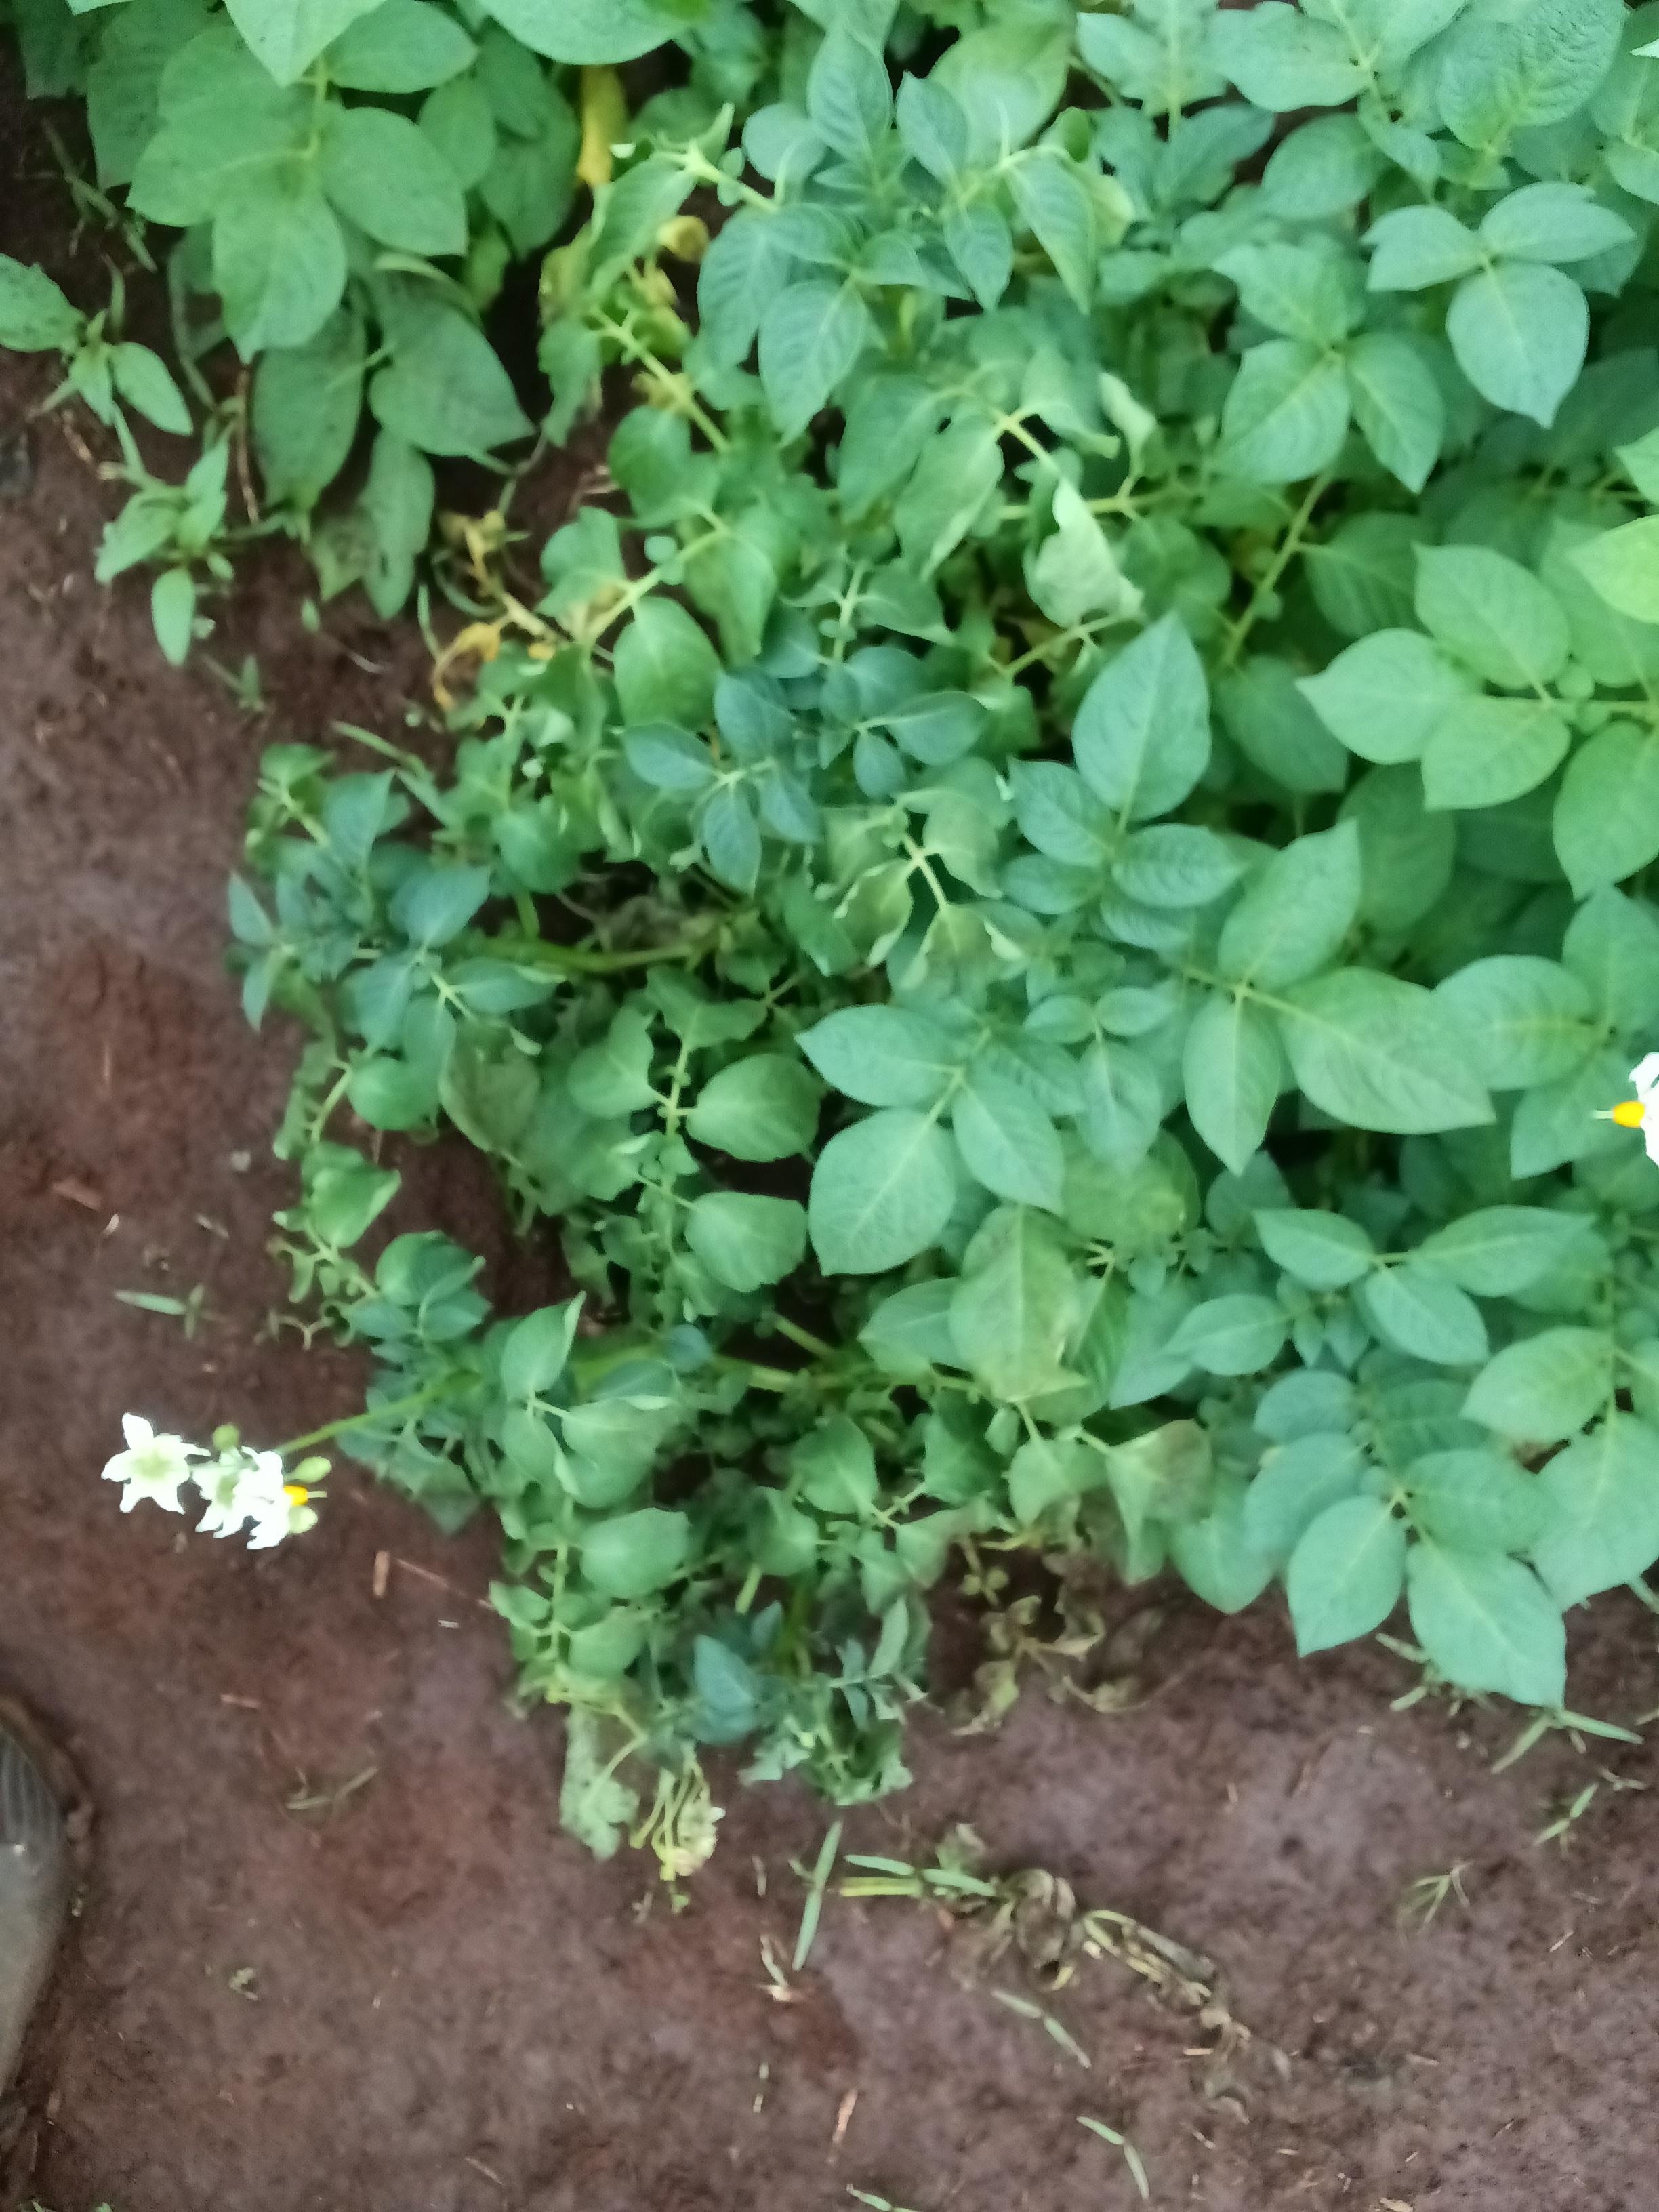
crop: potato
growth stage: flowering
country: Kenya
